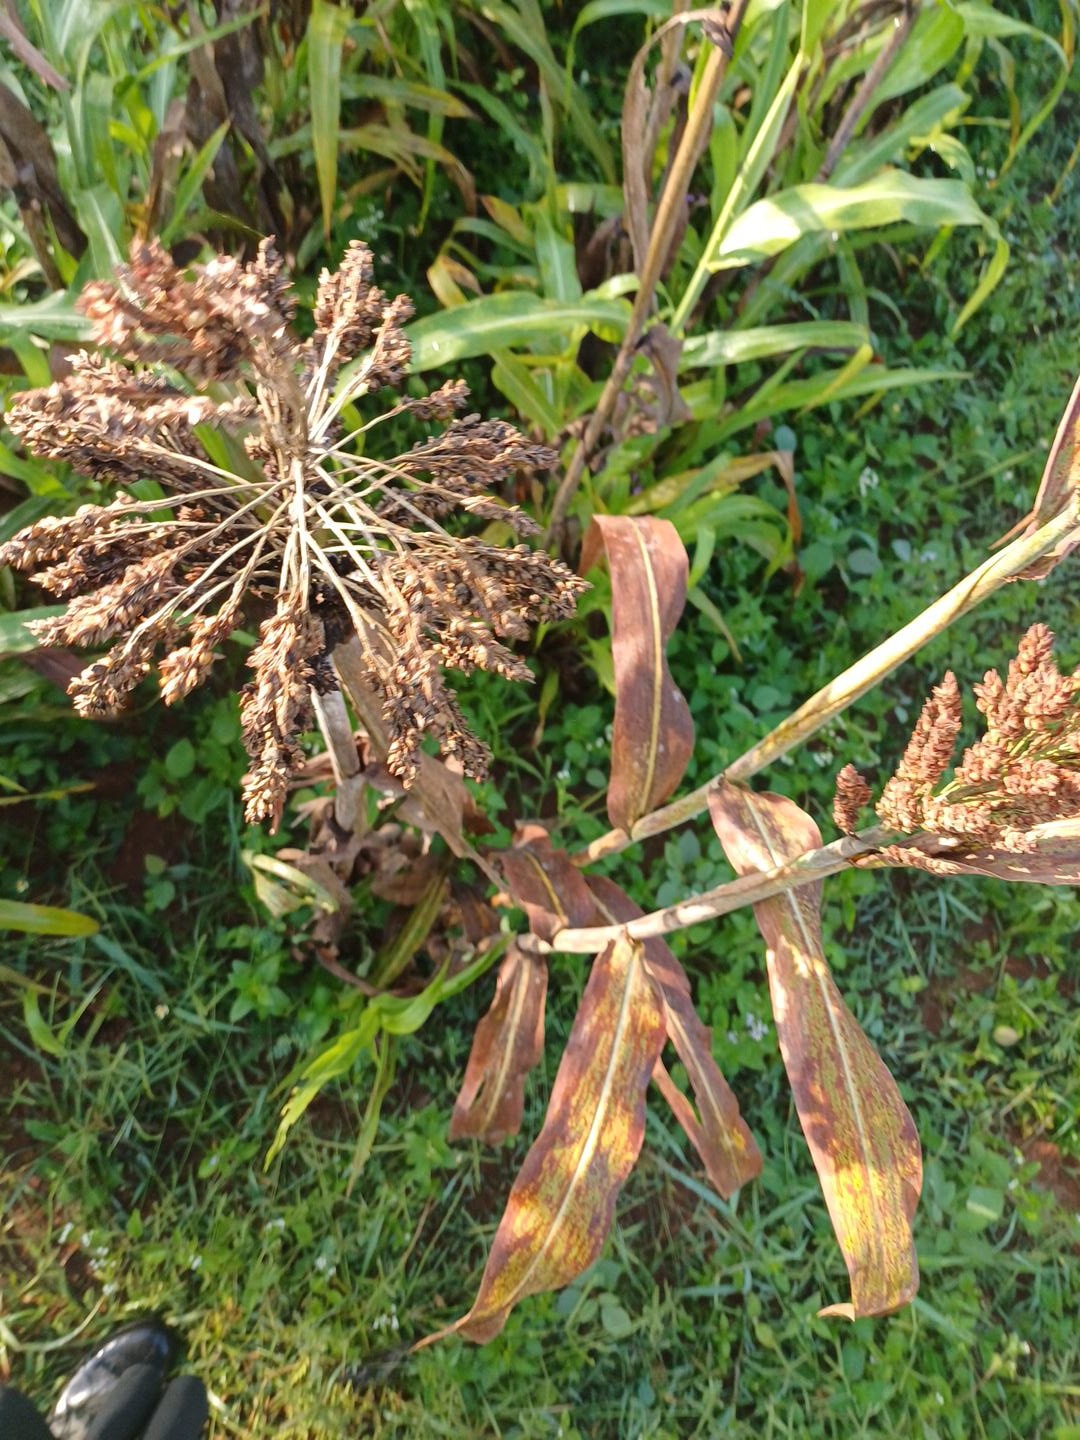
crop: sorghum
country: Kenya
